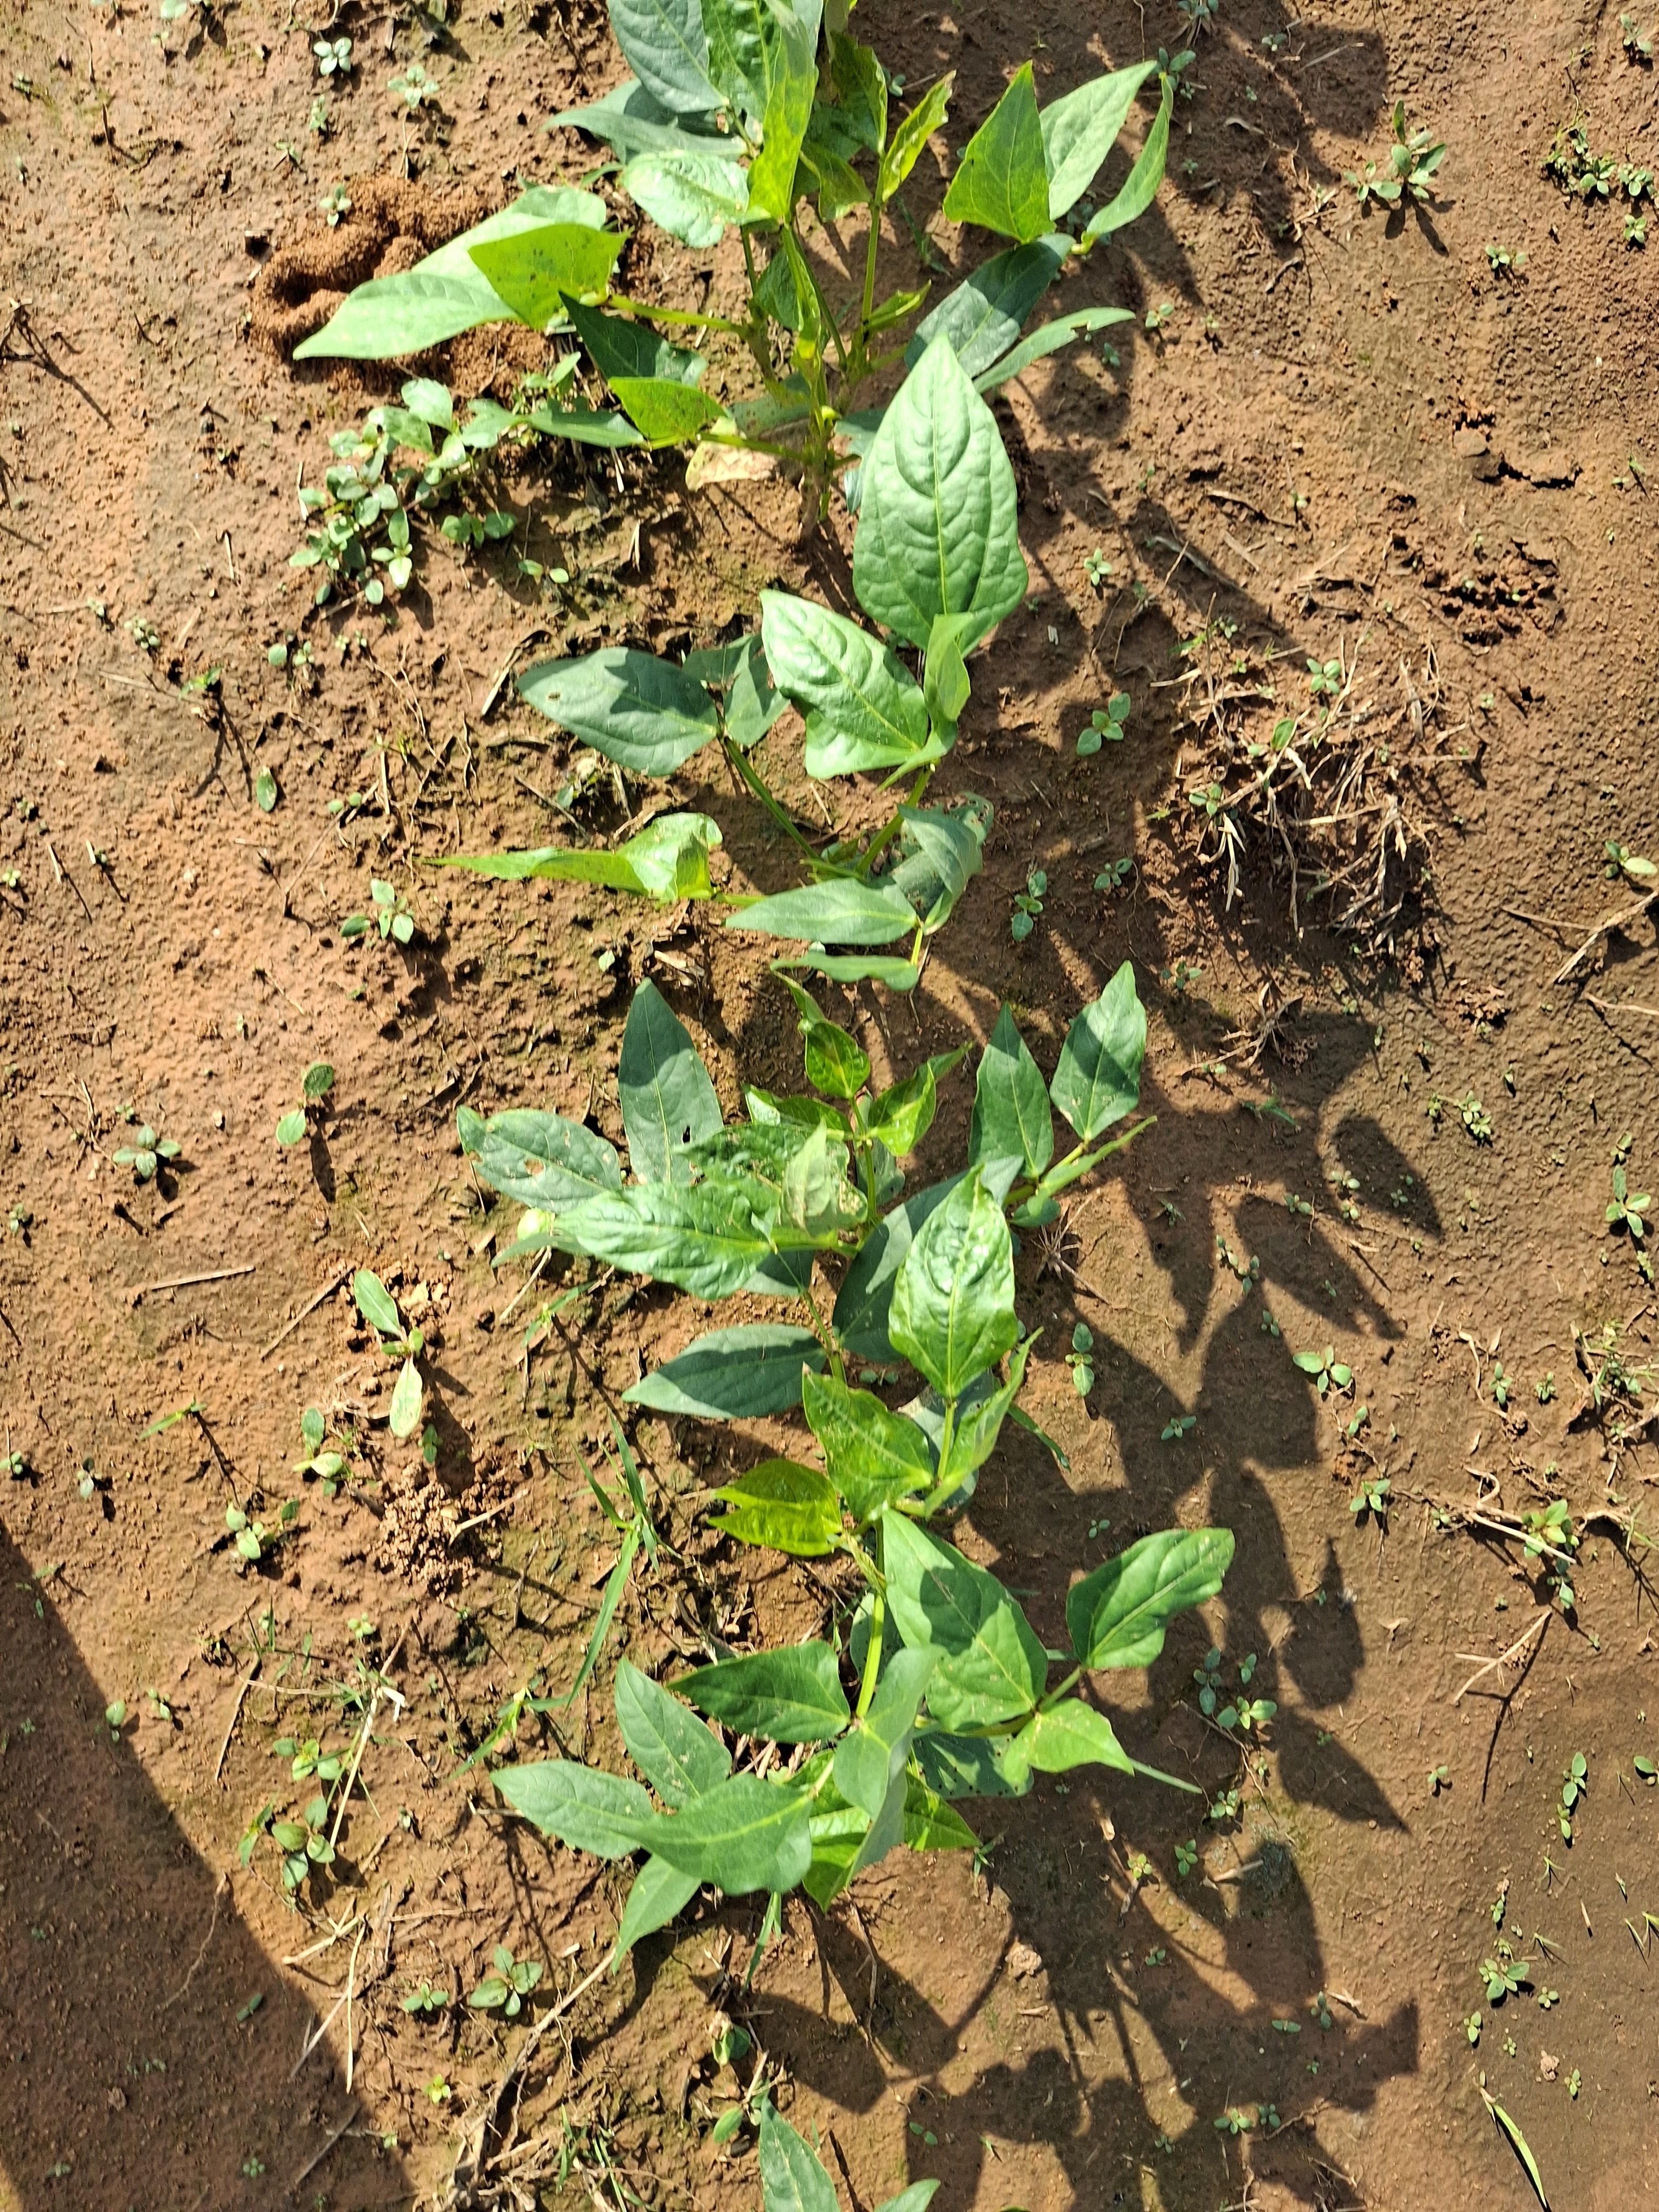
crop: cowpea
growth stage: sprouting emergence
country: Nigeria
